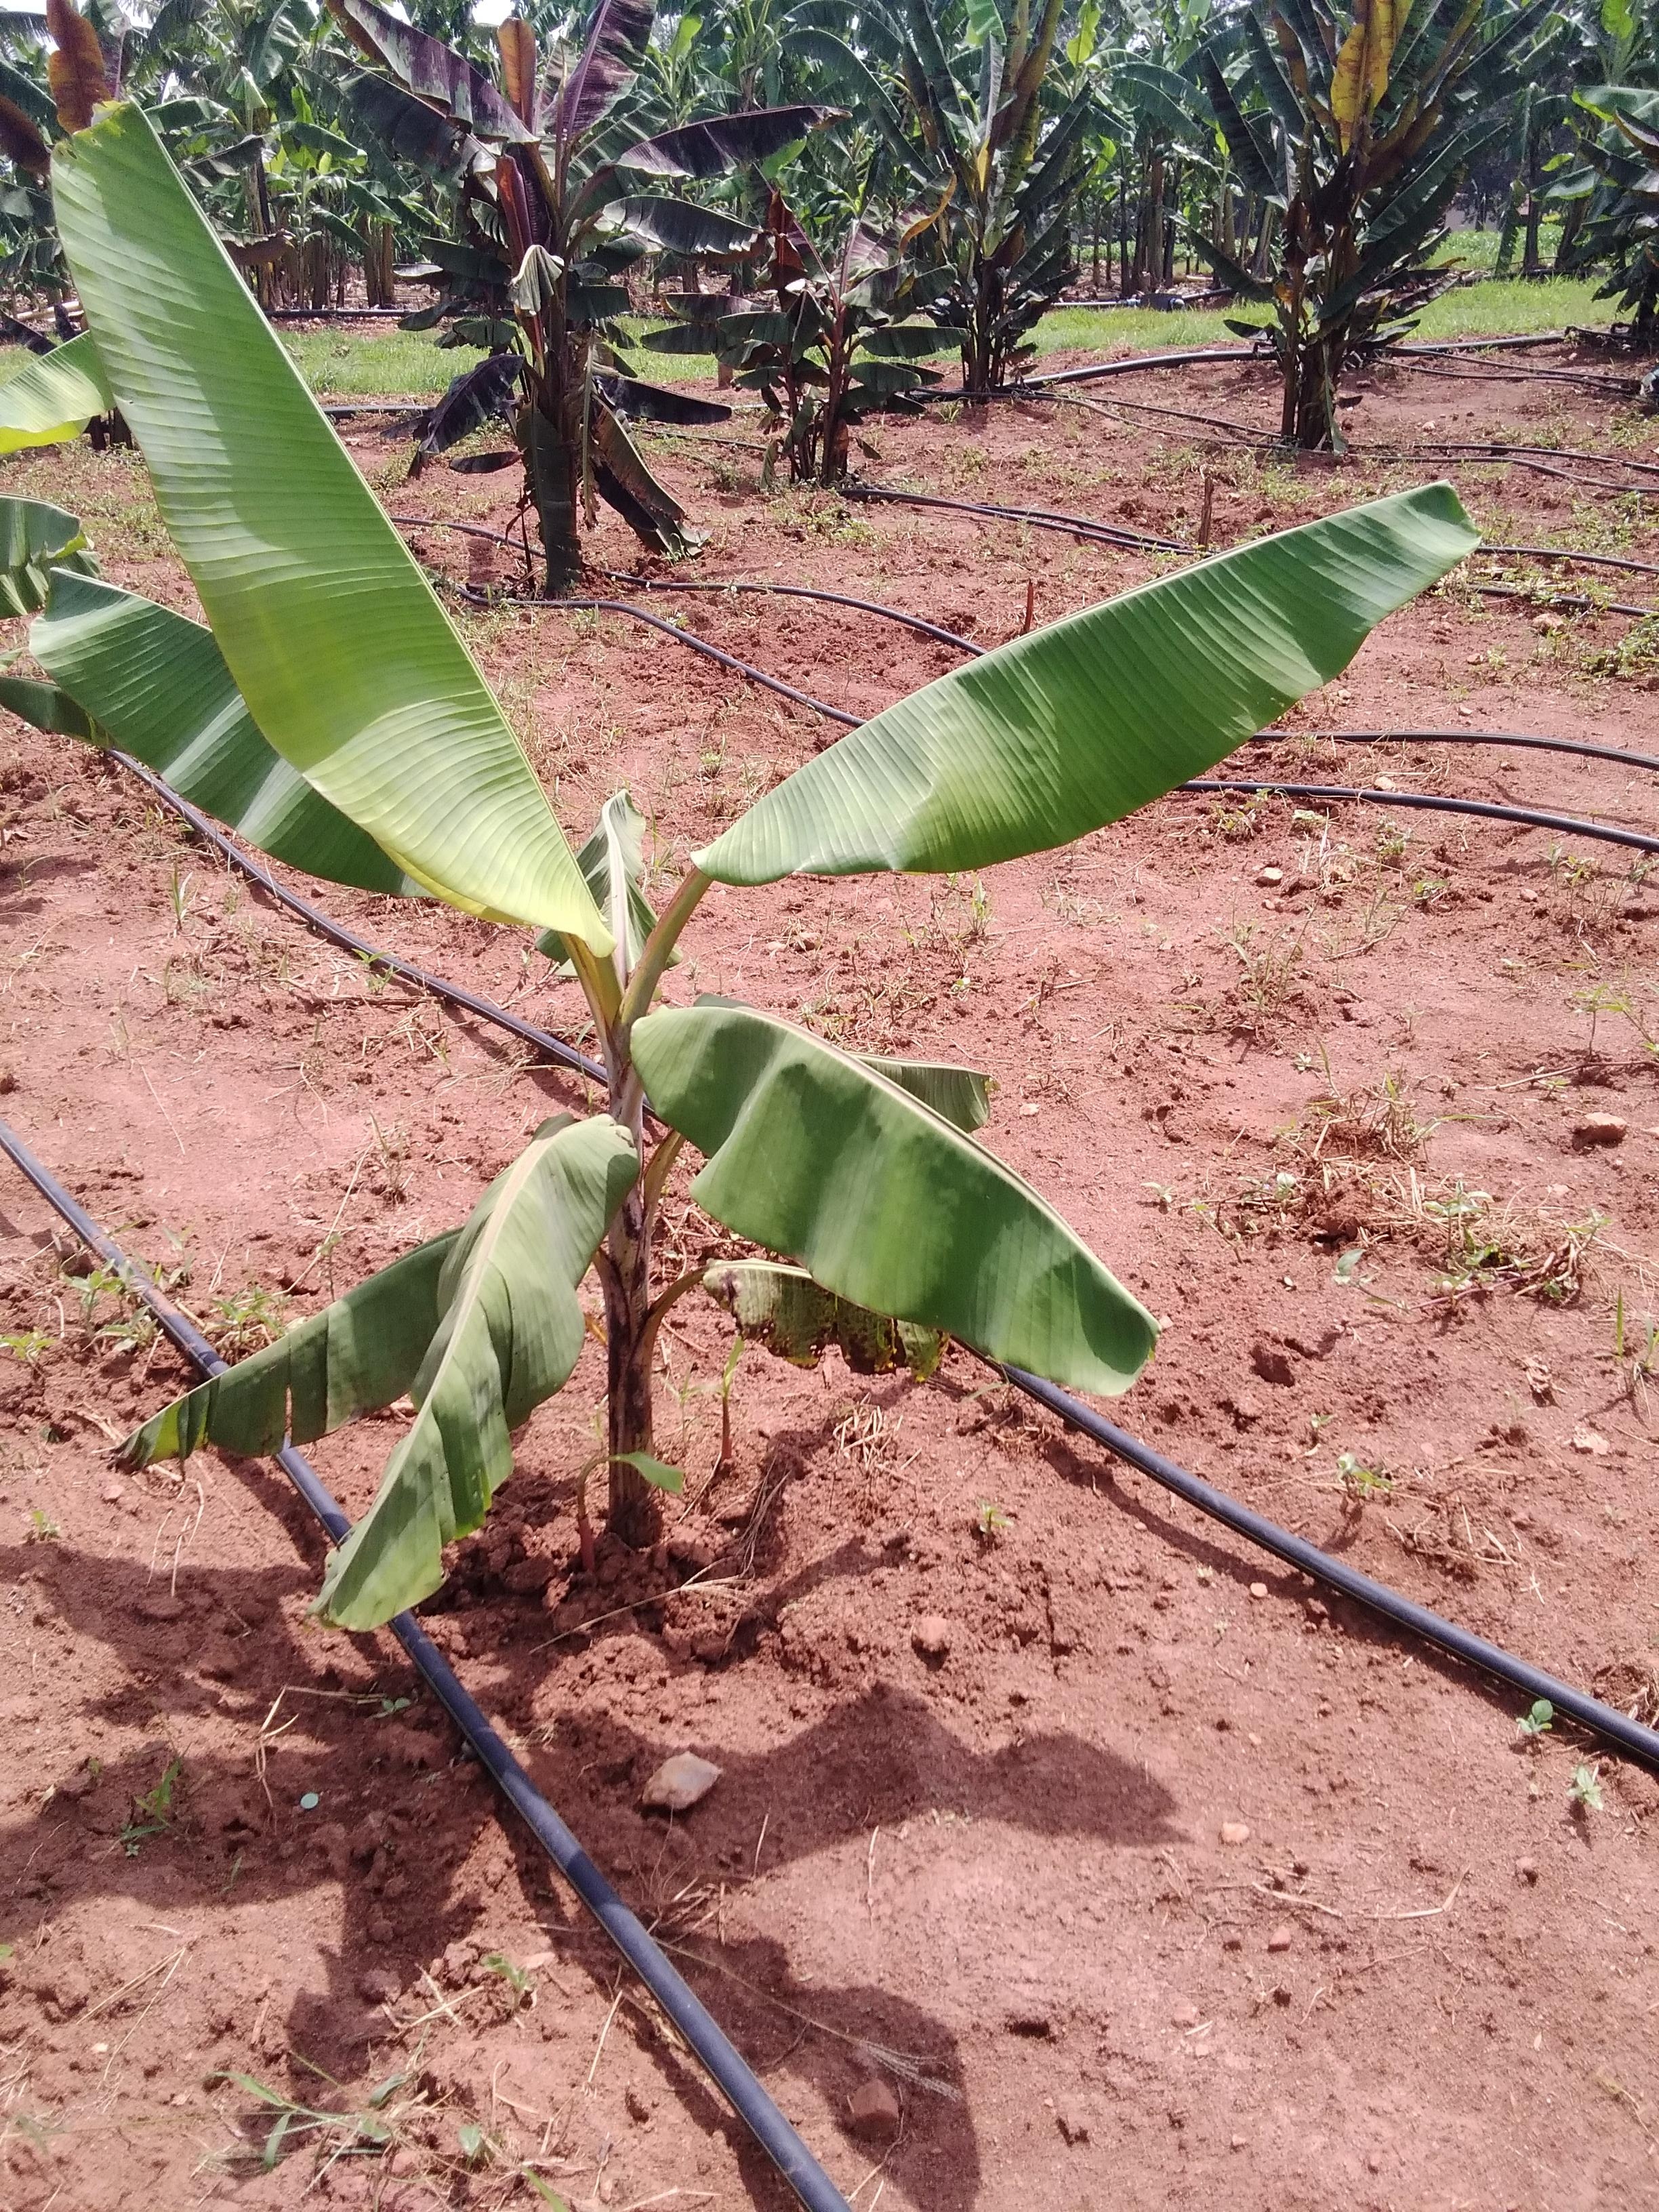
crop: banana
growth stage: vegetative
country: Uganda
